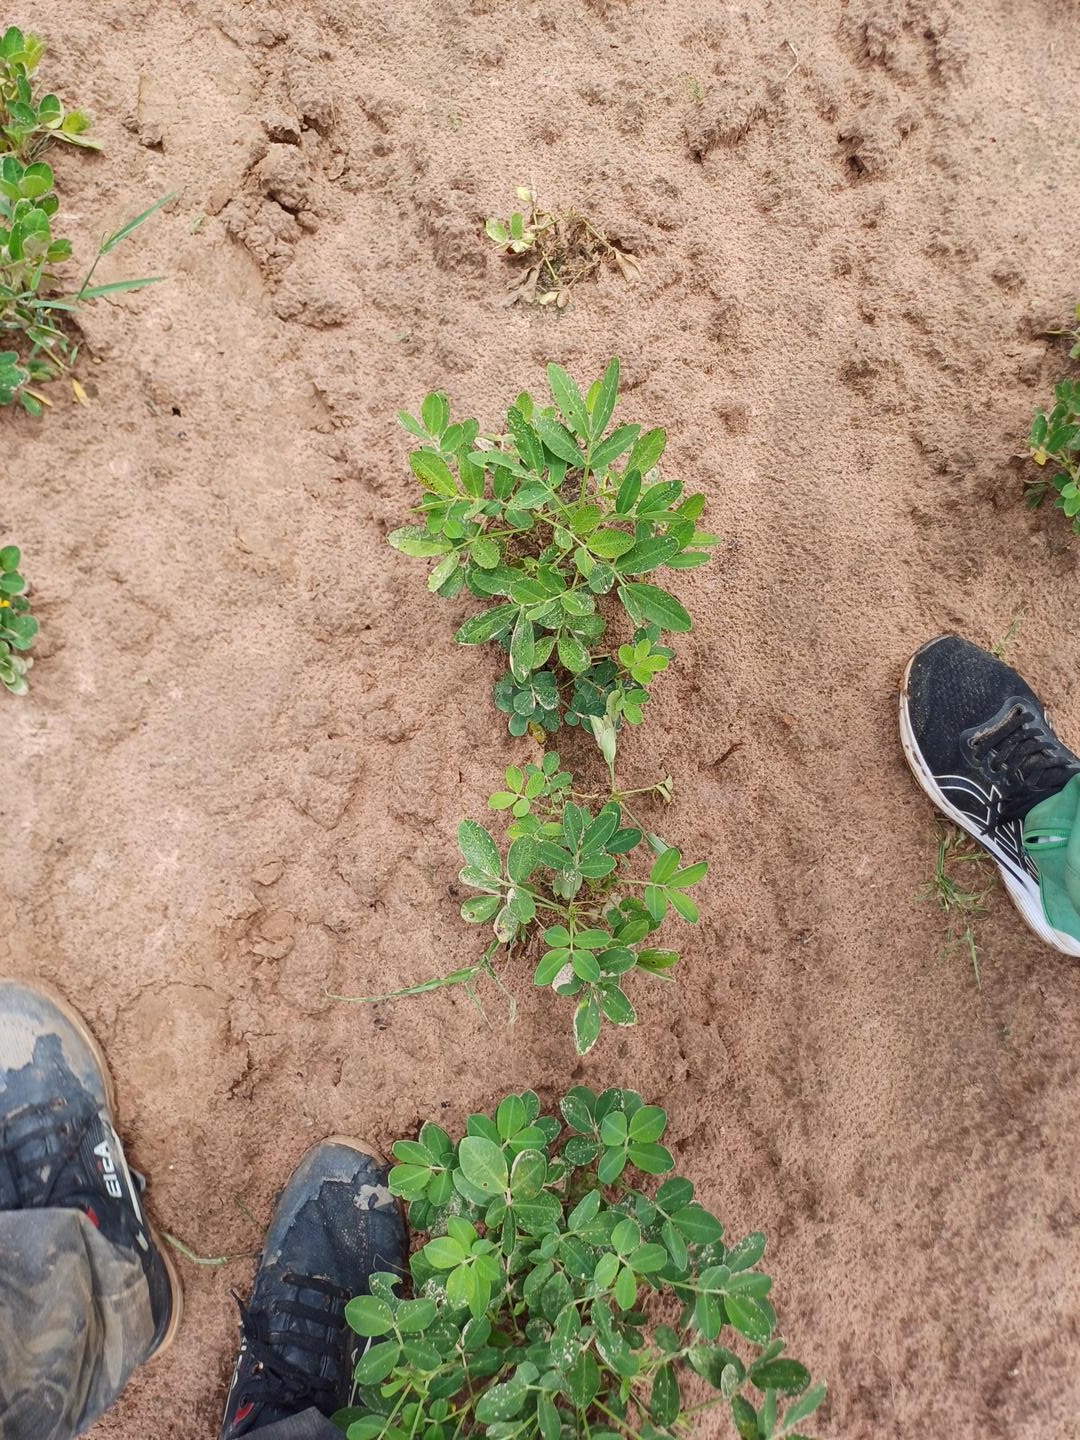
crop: groundnut
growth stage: flowering
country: Senegal
